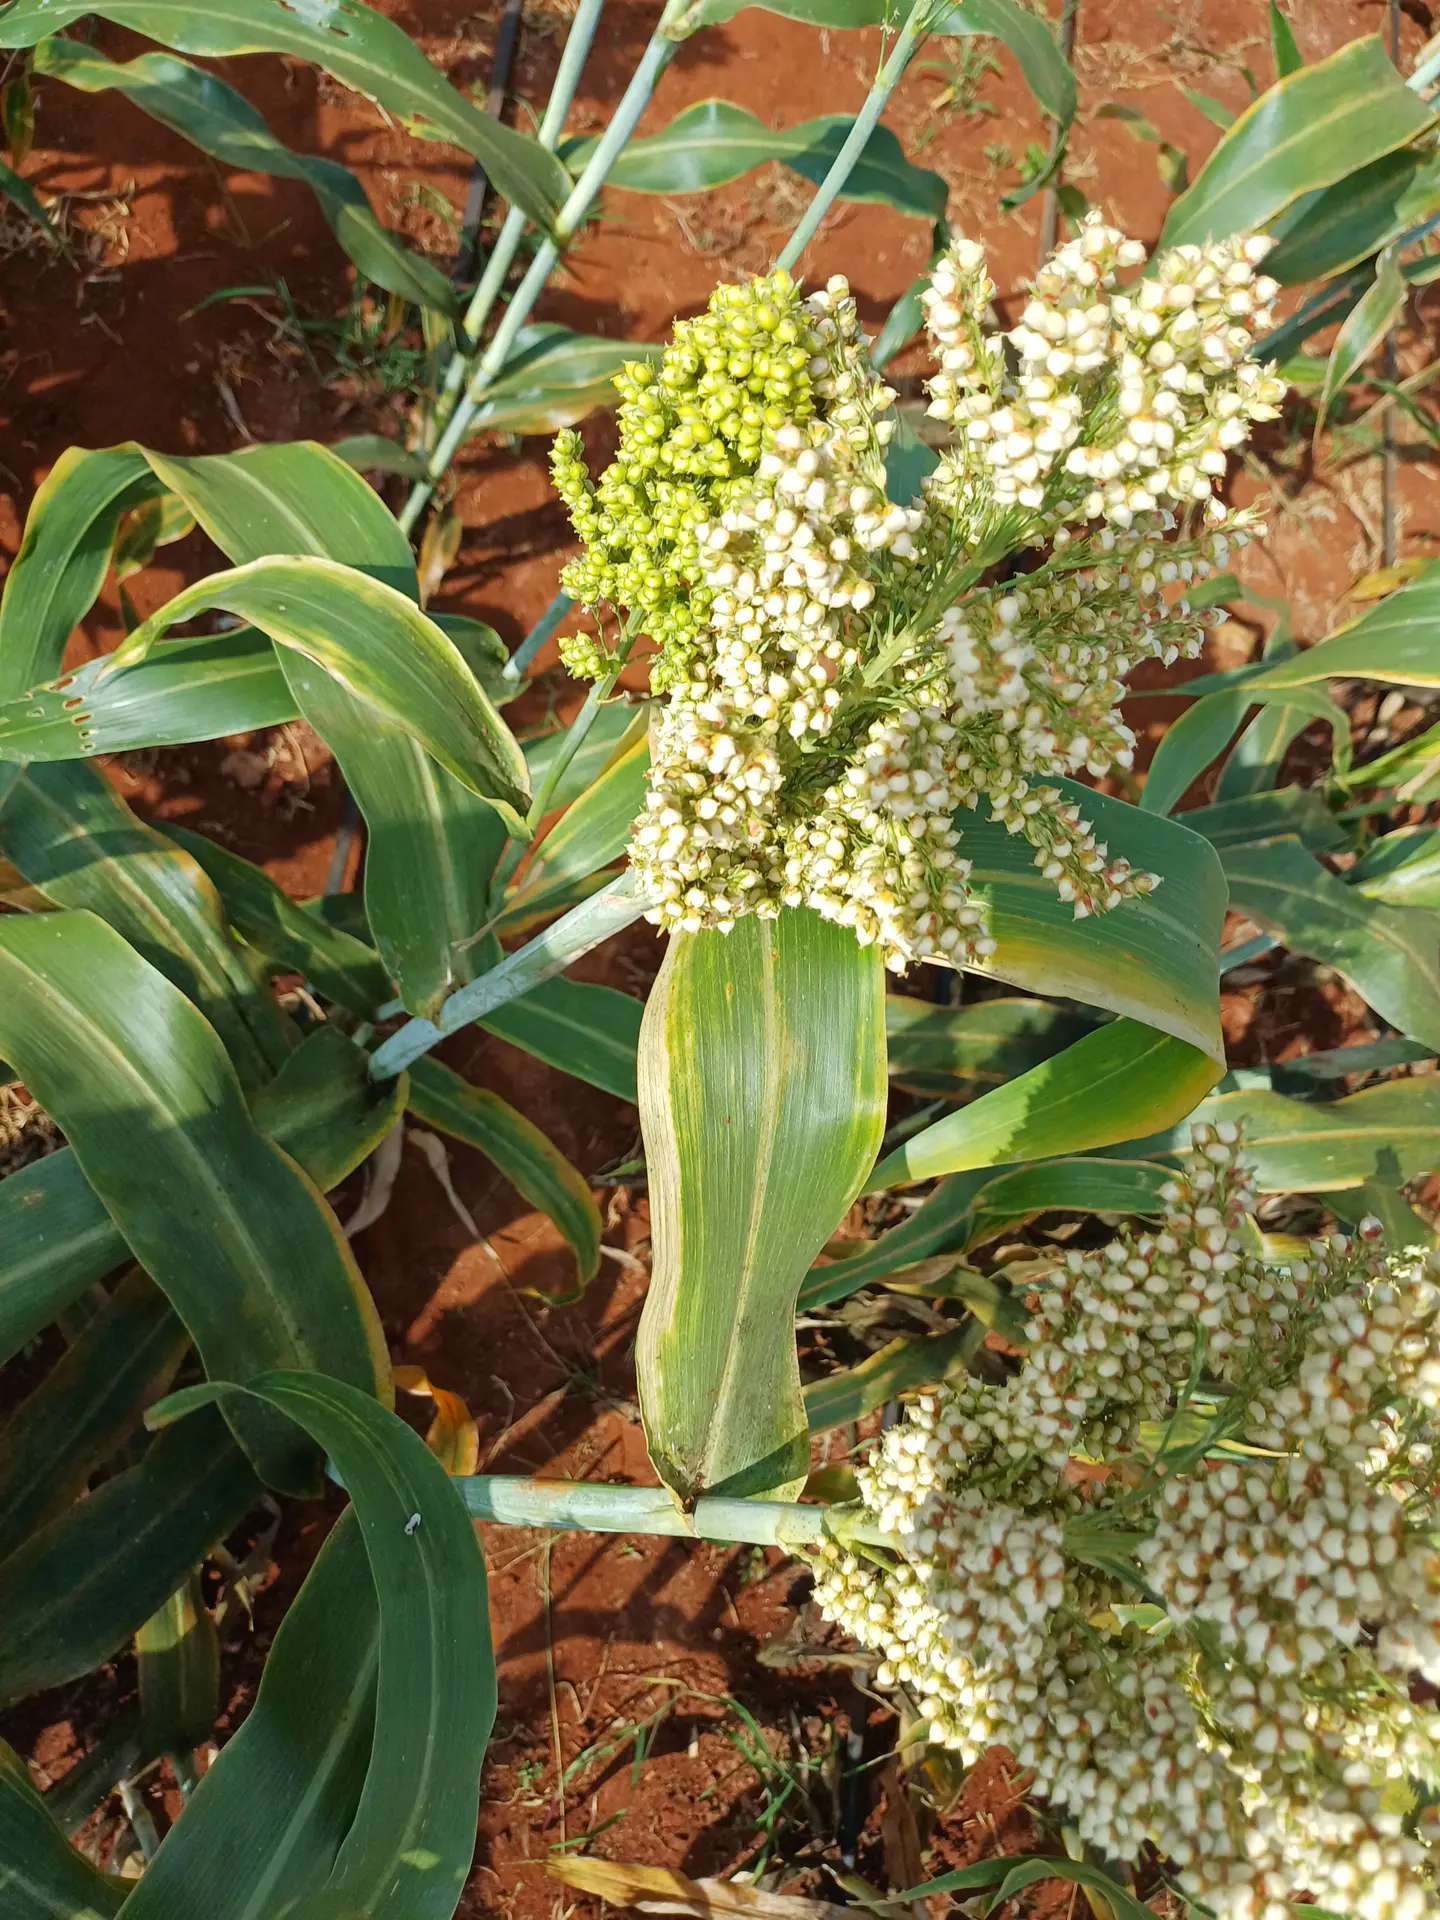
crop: sorghum
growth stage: filling grain
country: Kenya
